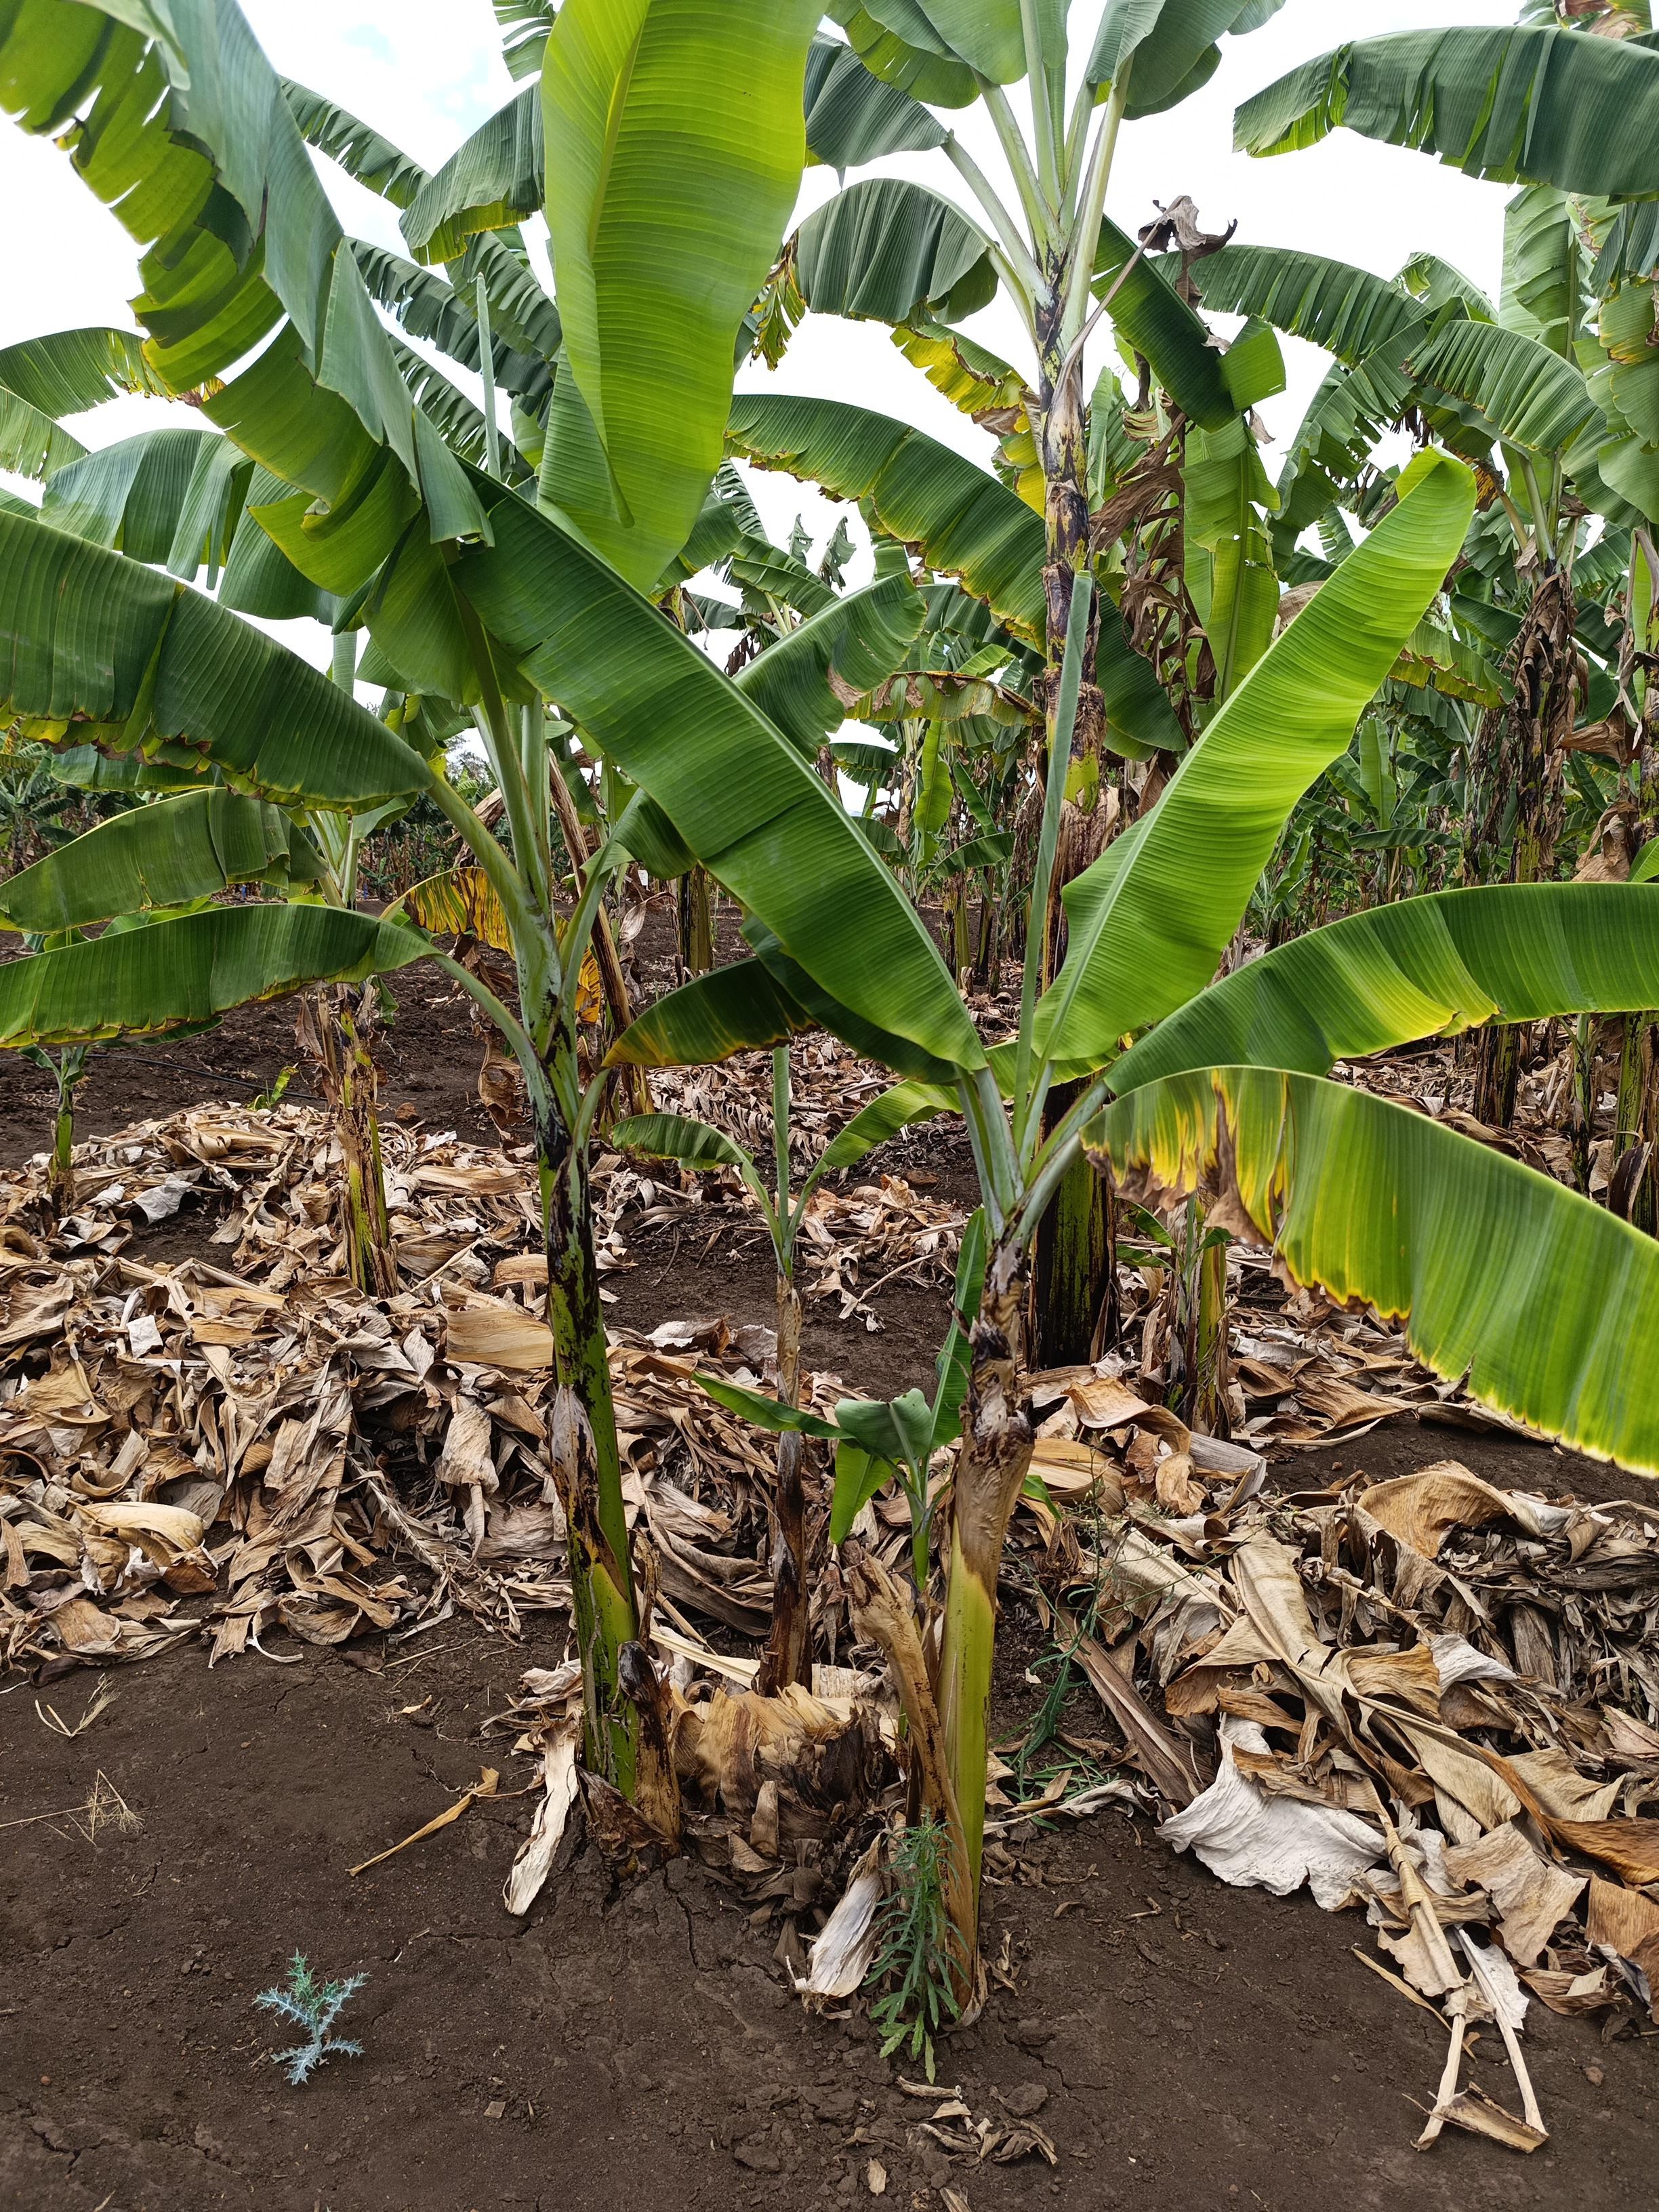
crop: banana
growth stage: vegetative
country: Tanzania
